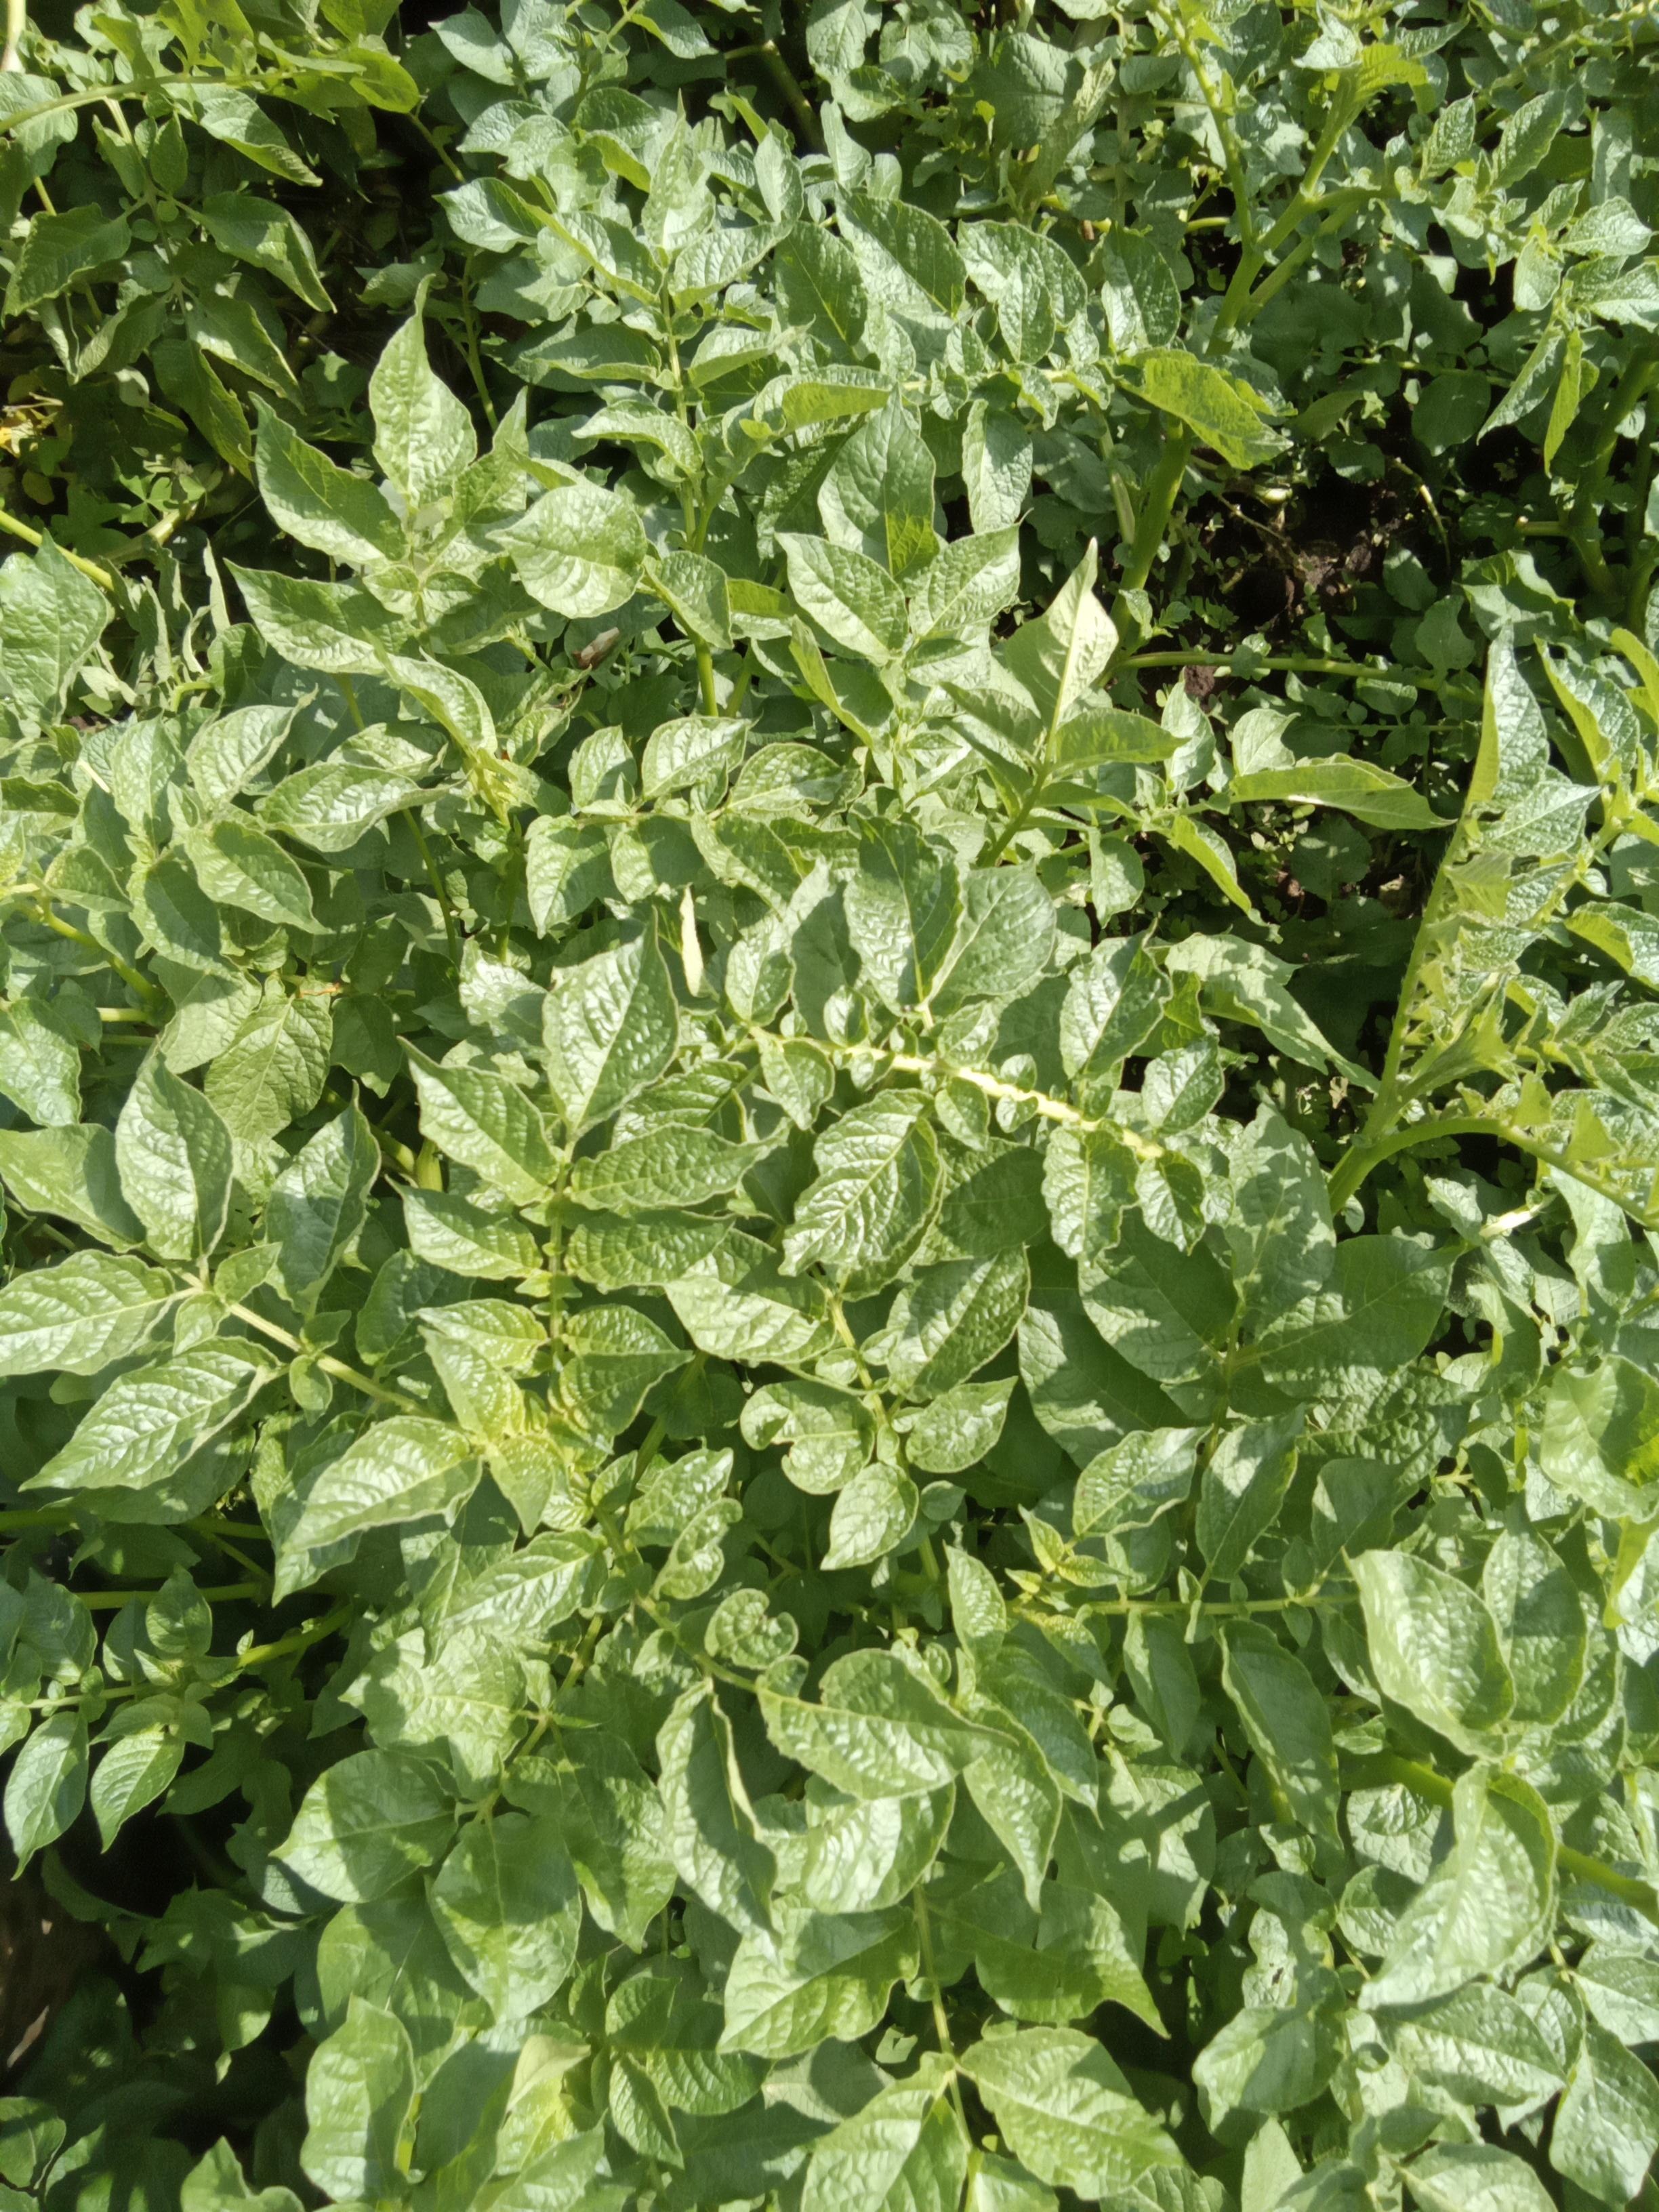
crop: potato
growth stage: vegetative
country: Kenya
